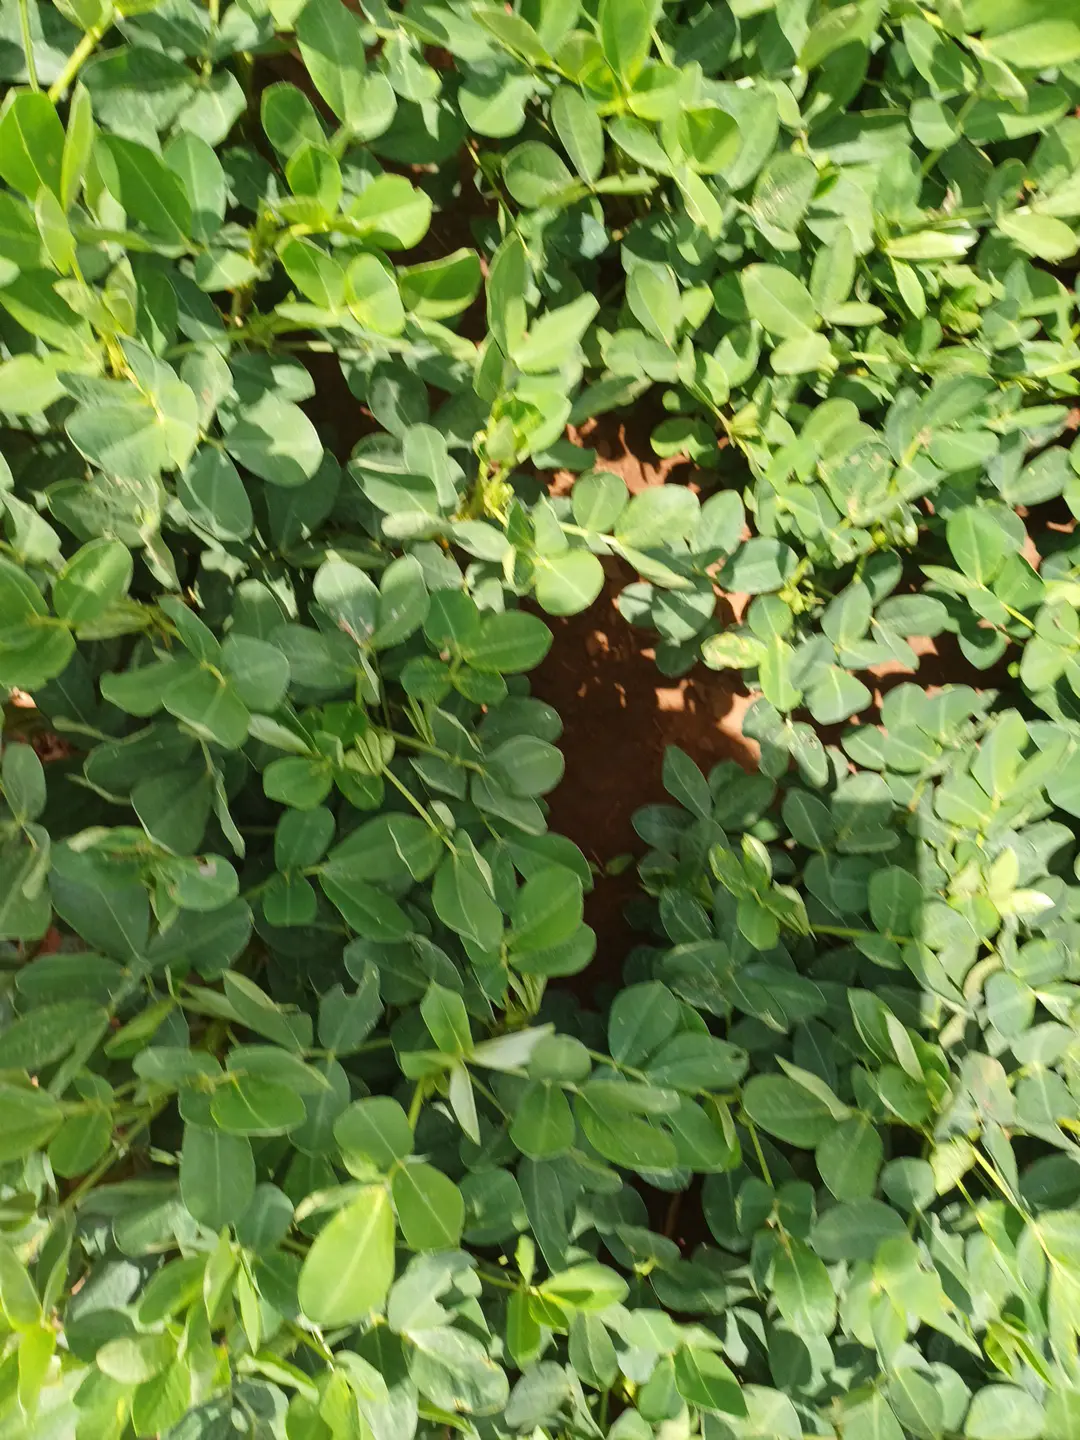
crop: groundnut
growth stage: pegging
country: Kenya
